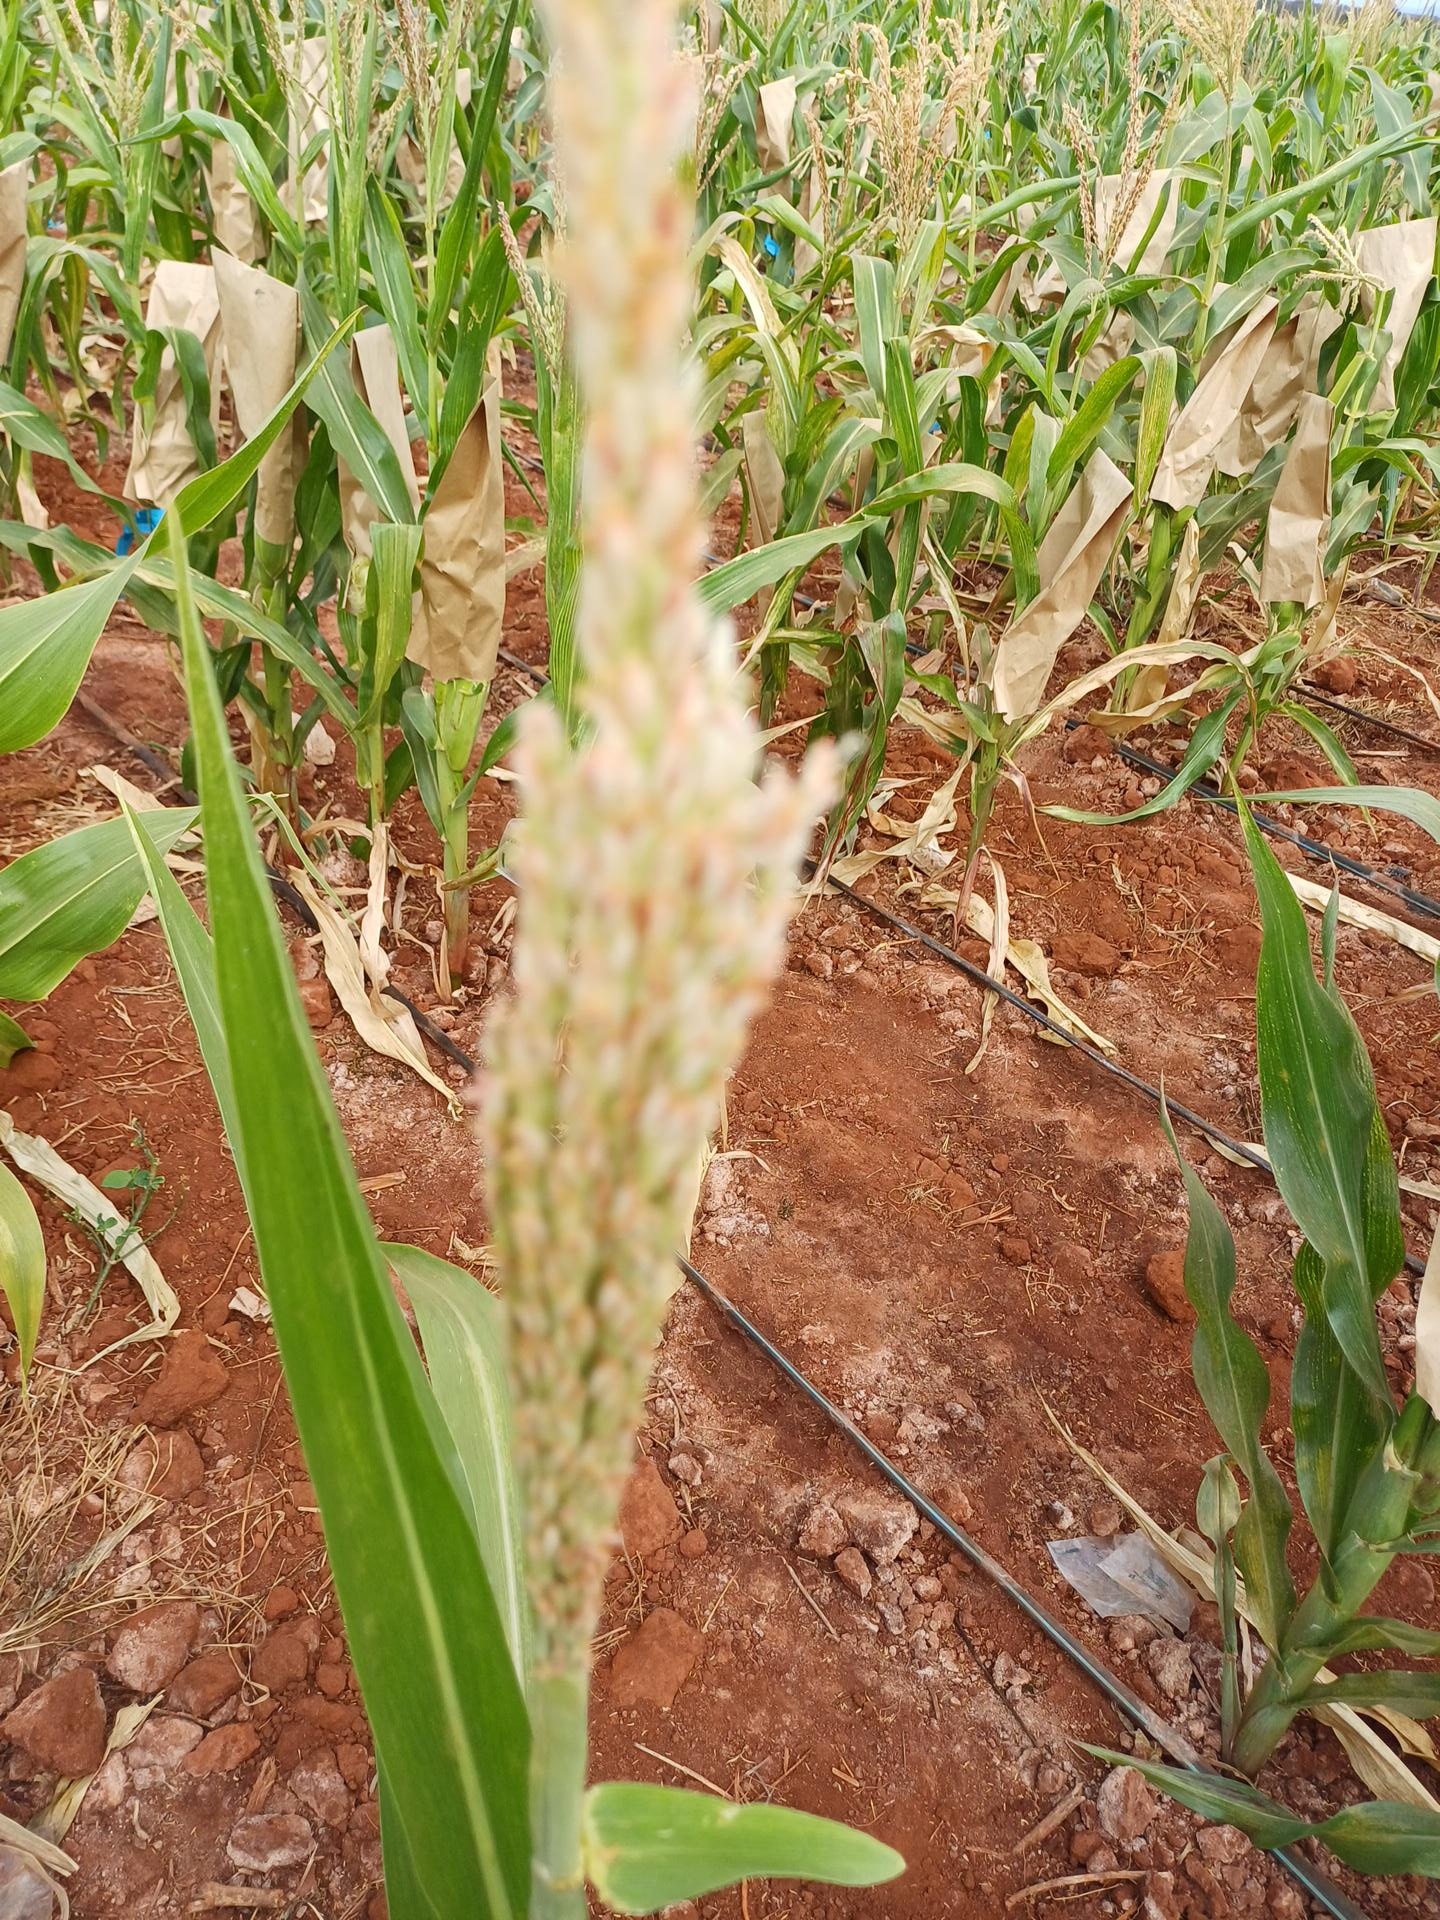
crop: maize
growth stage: flowering
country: Kenya
